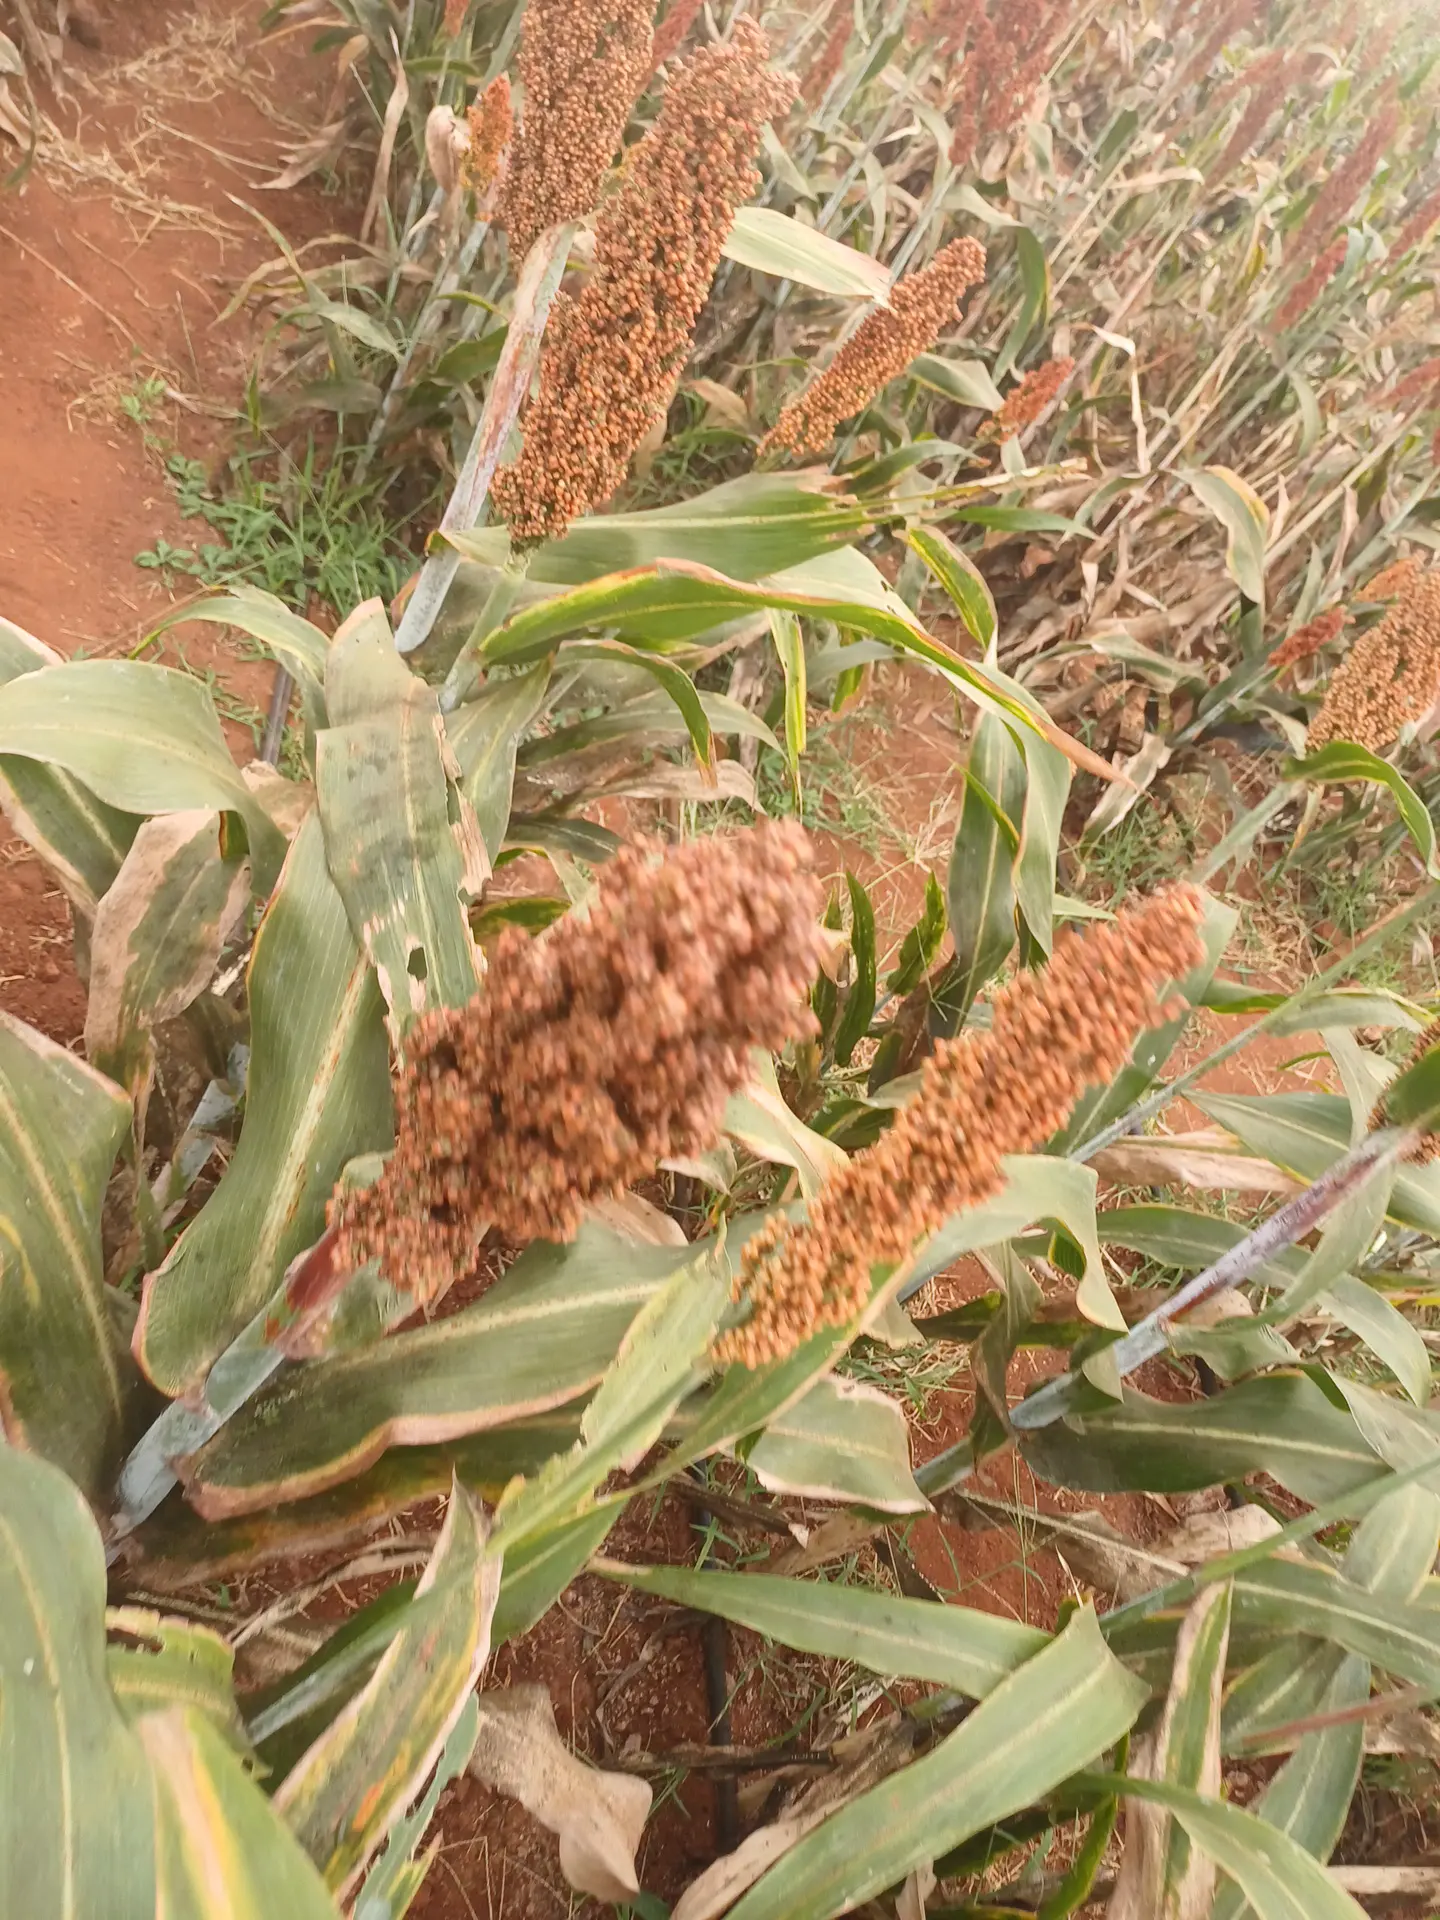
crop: sorghum
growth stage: maturity
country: Kenya
